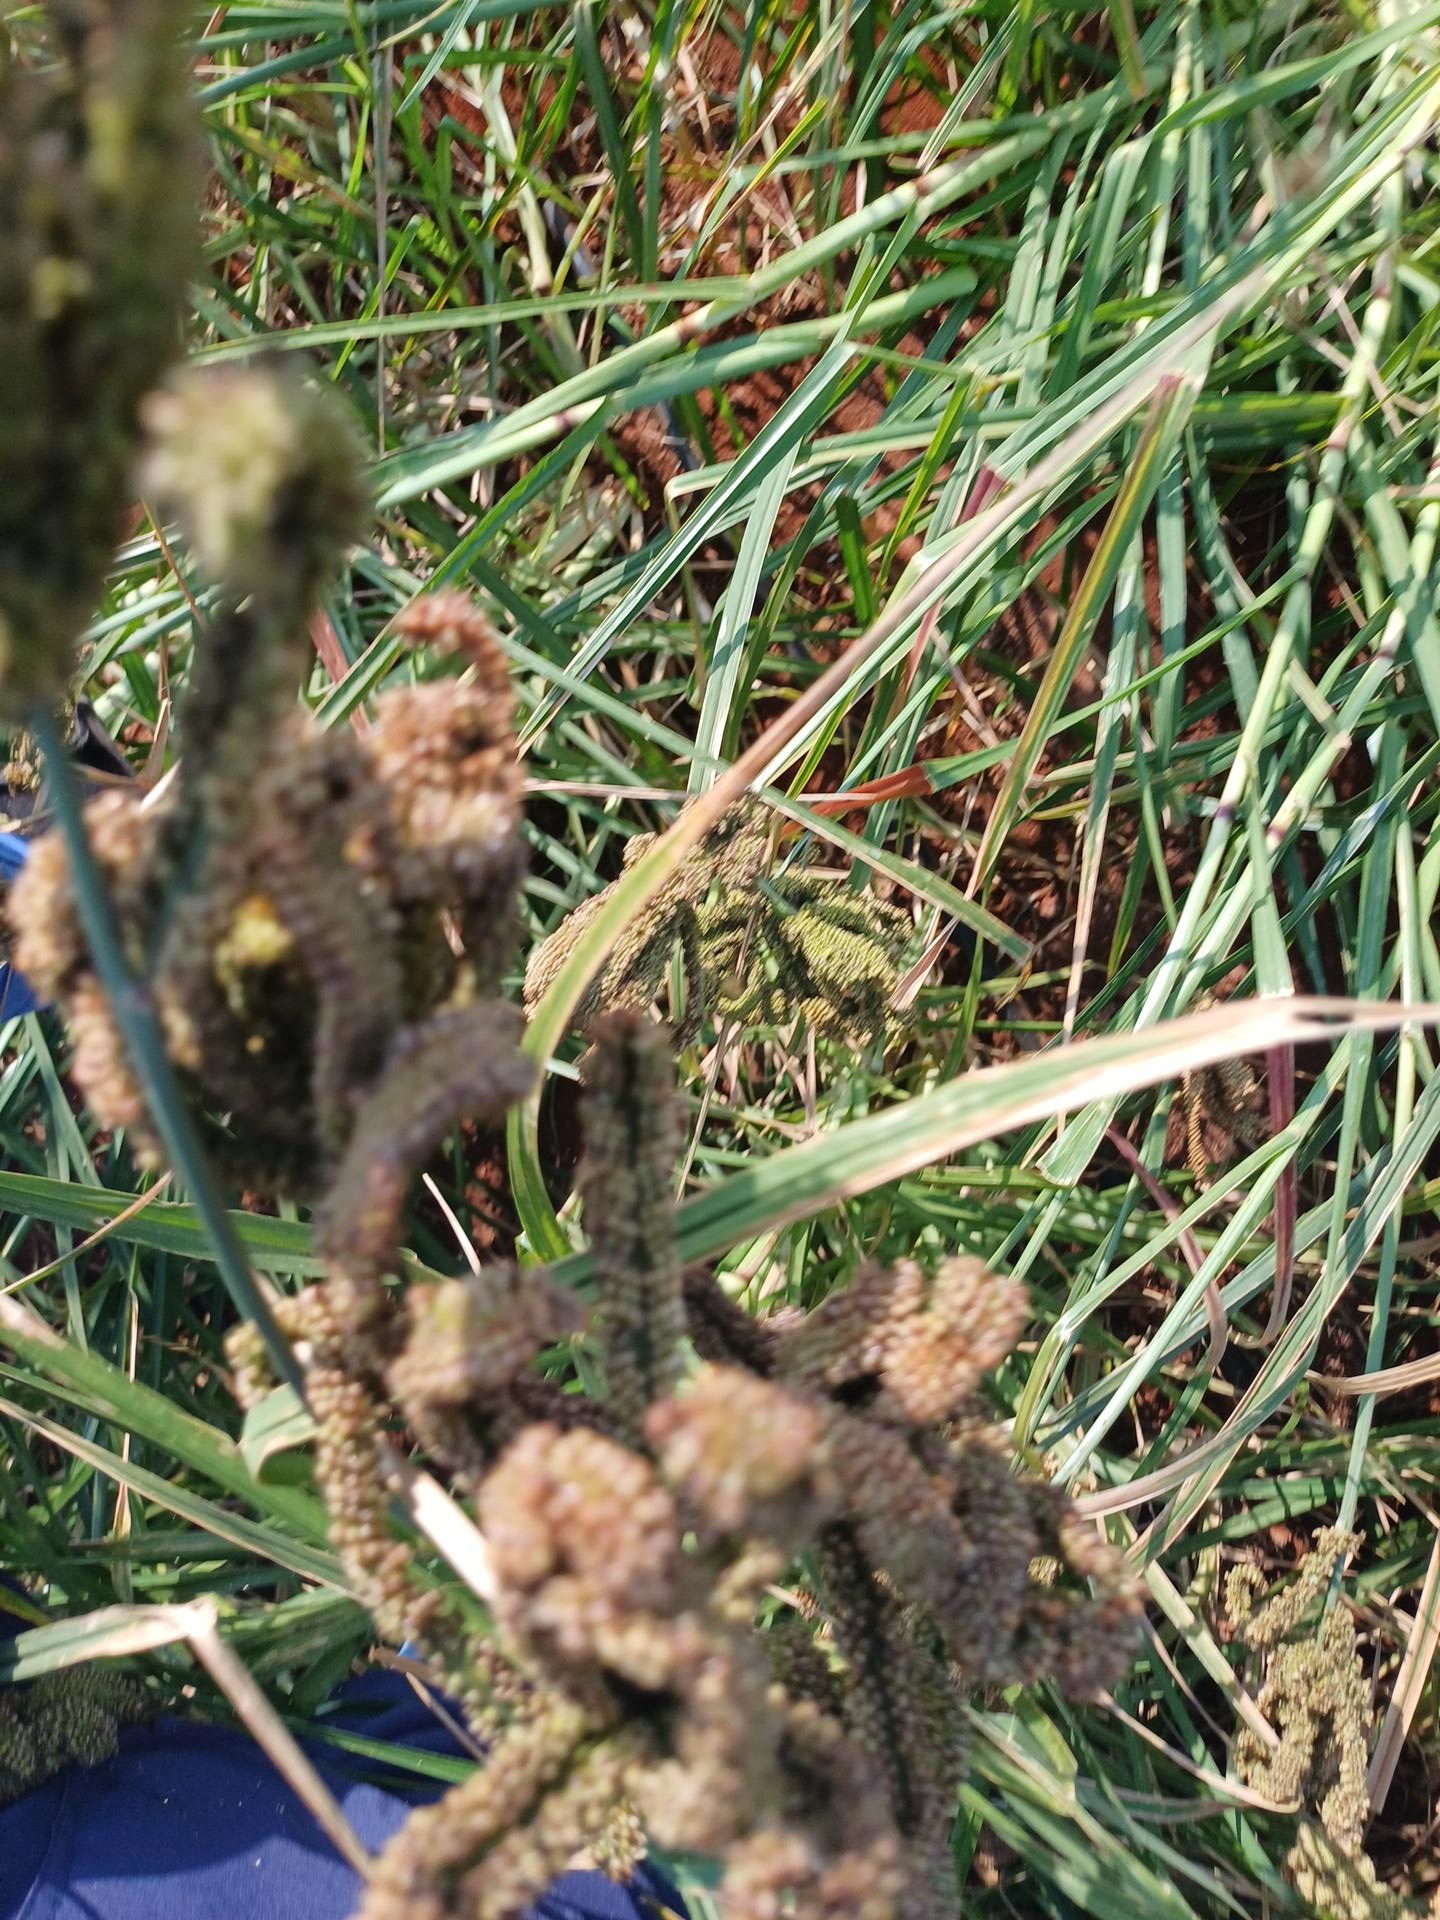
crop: finger millet
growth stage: filling grain
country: Kenya
